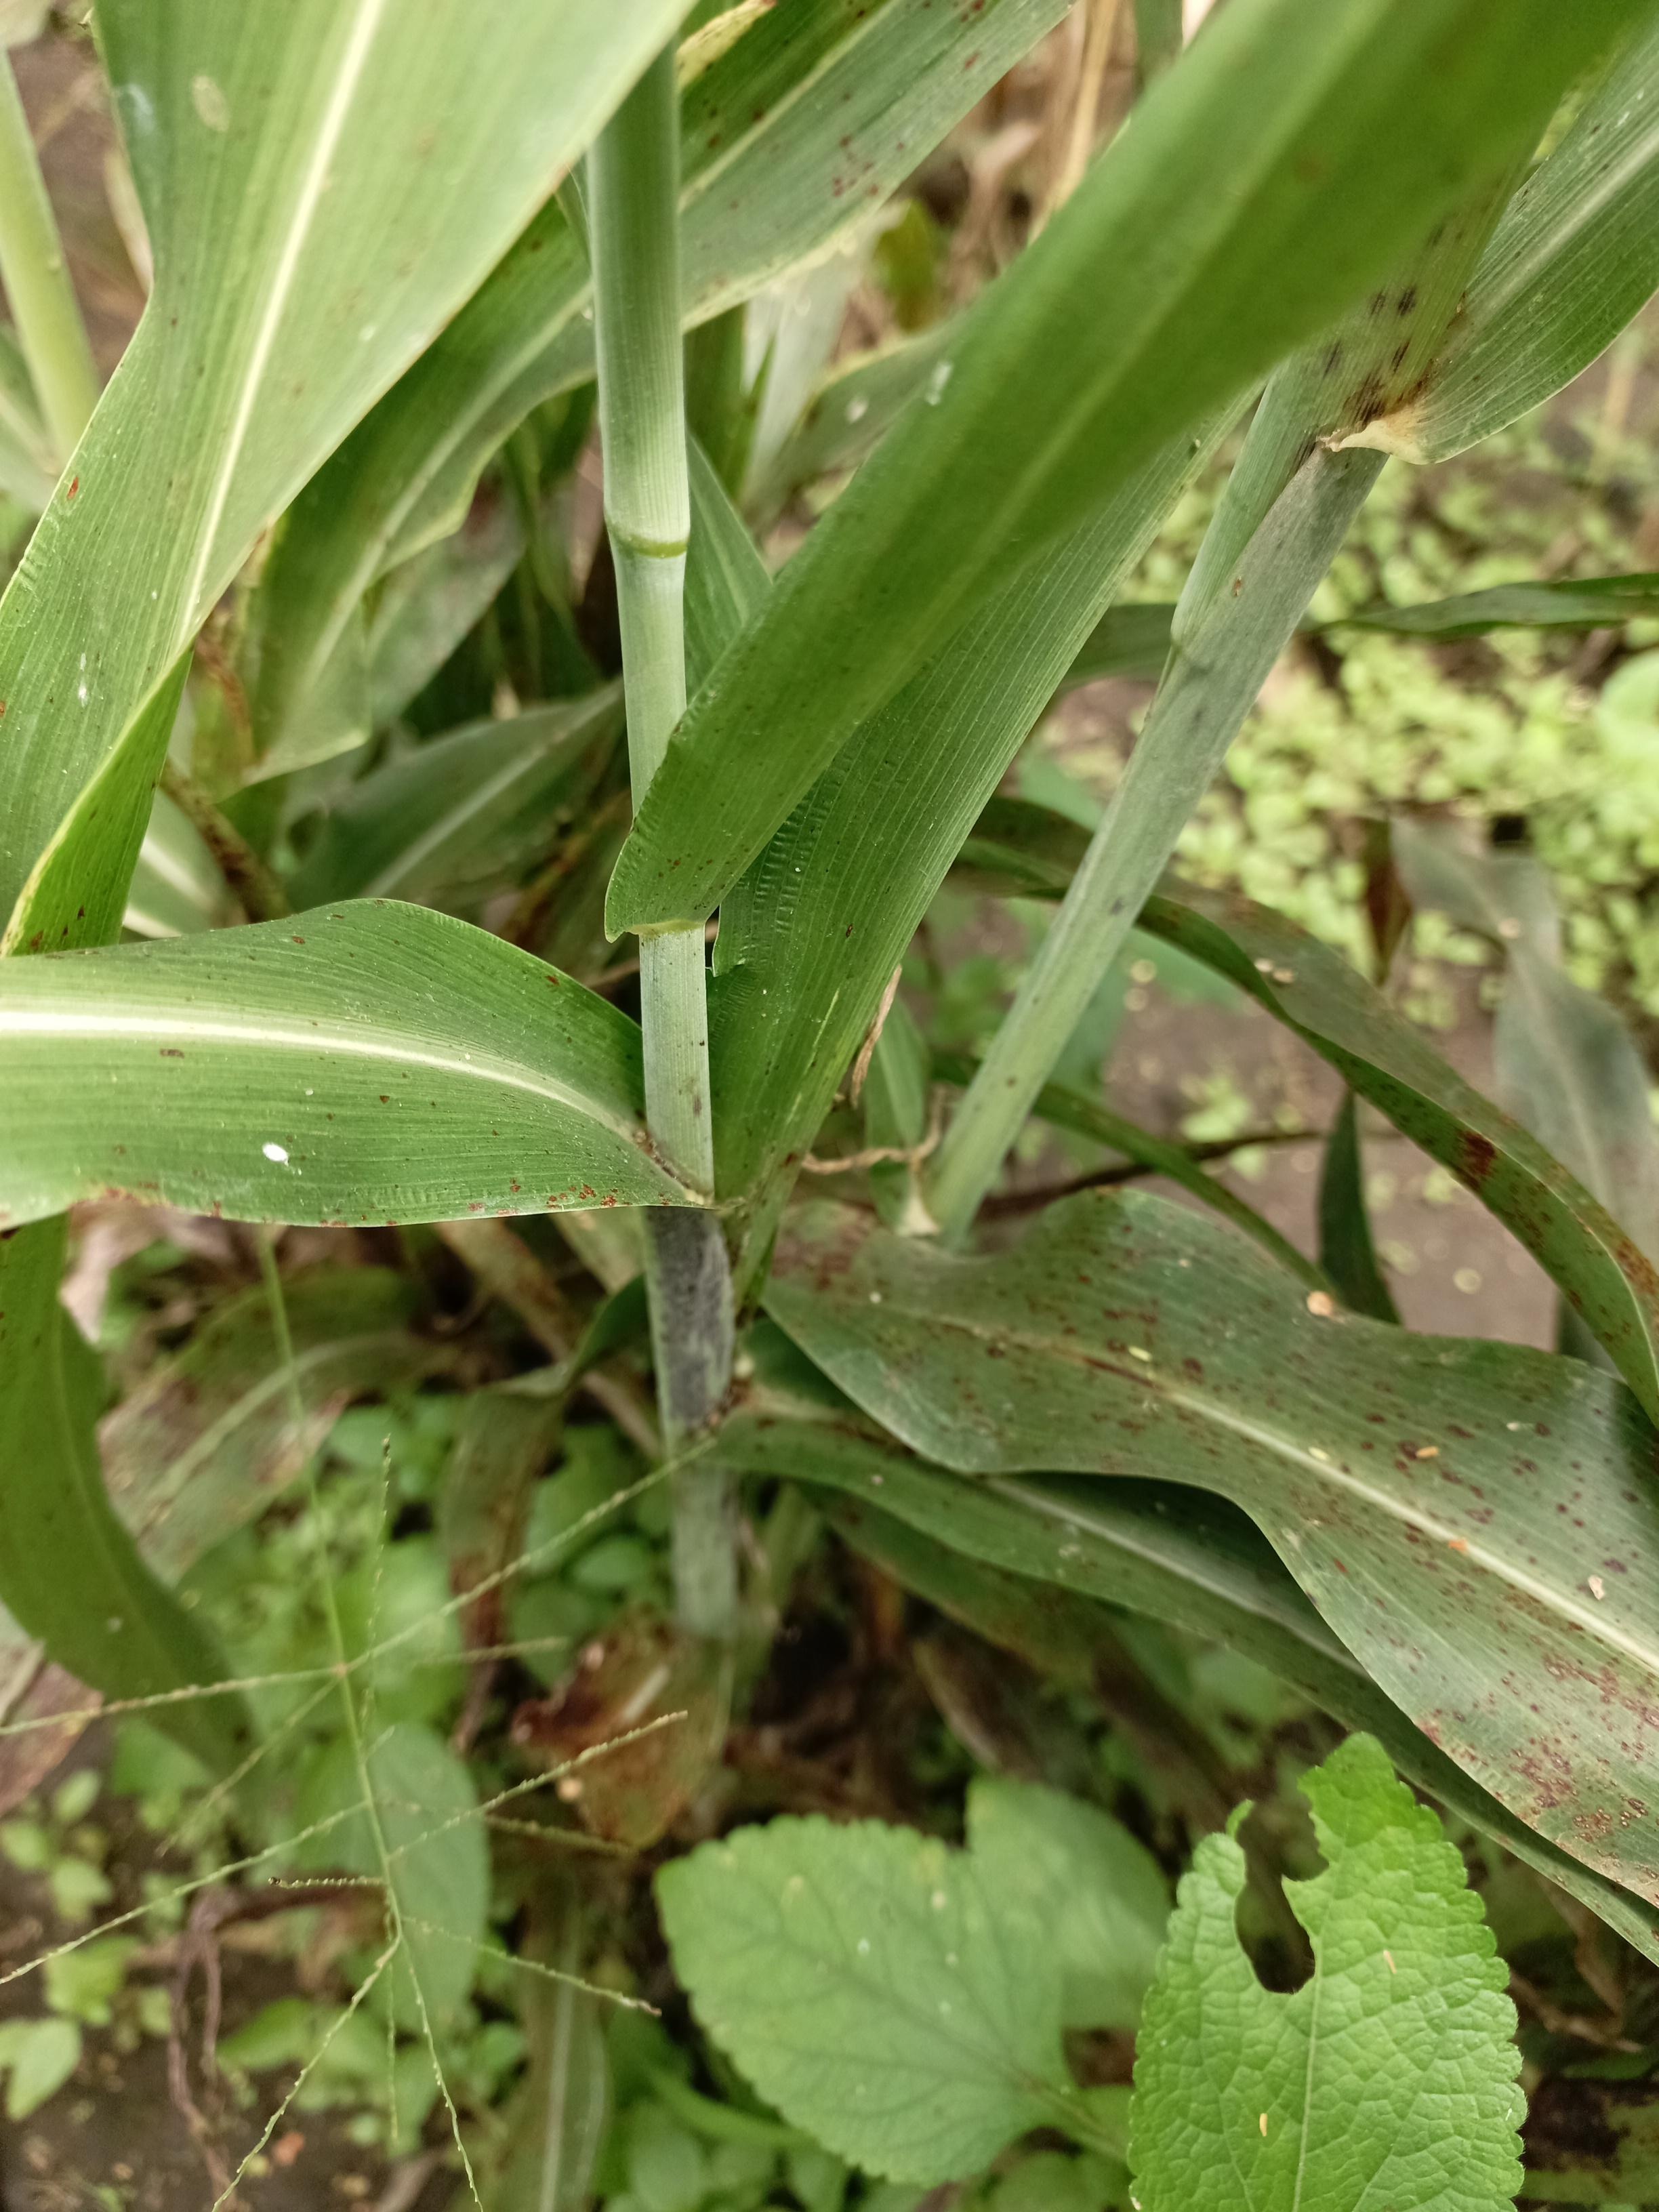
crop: sorghum
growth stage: filling grain
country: Tanzania
